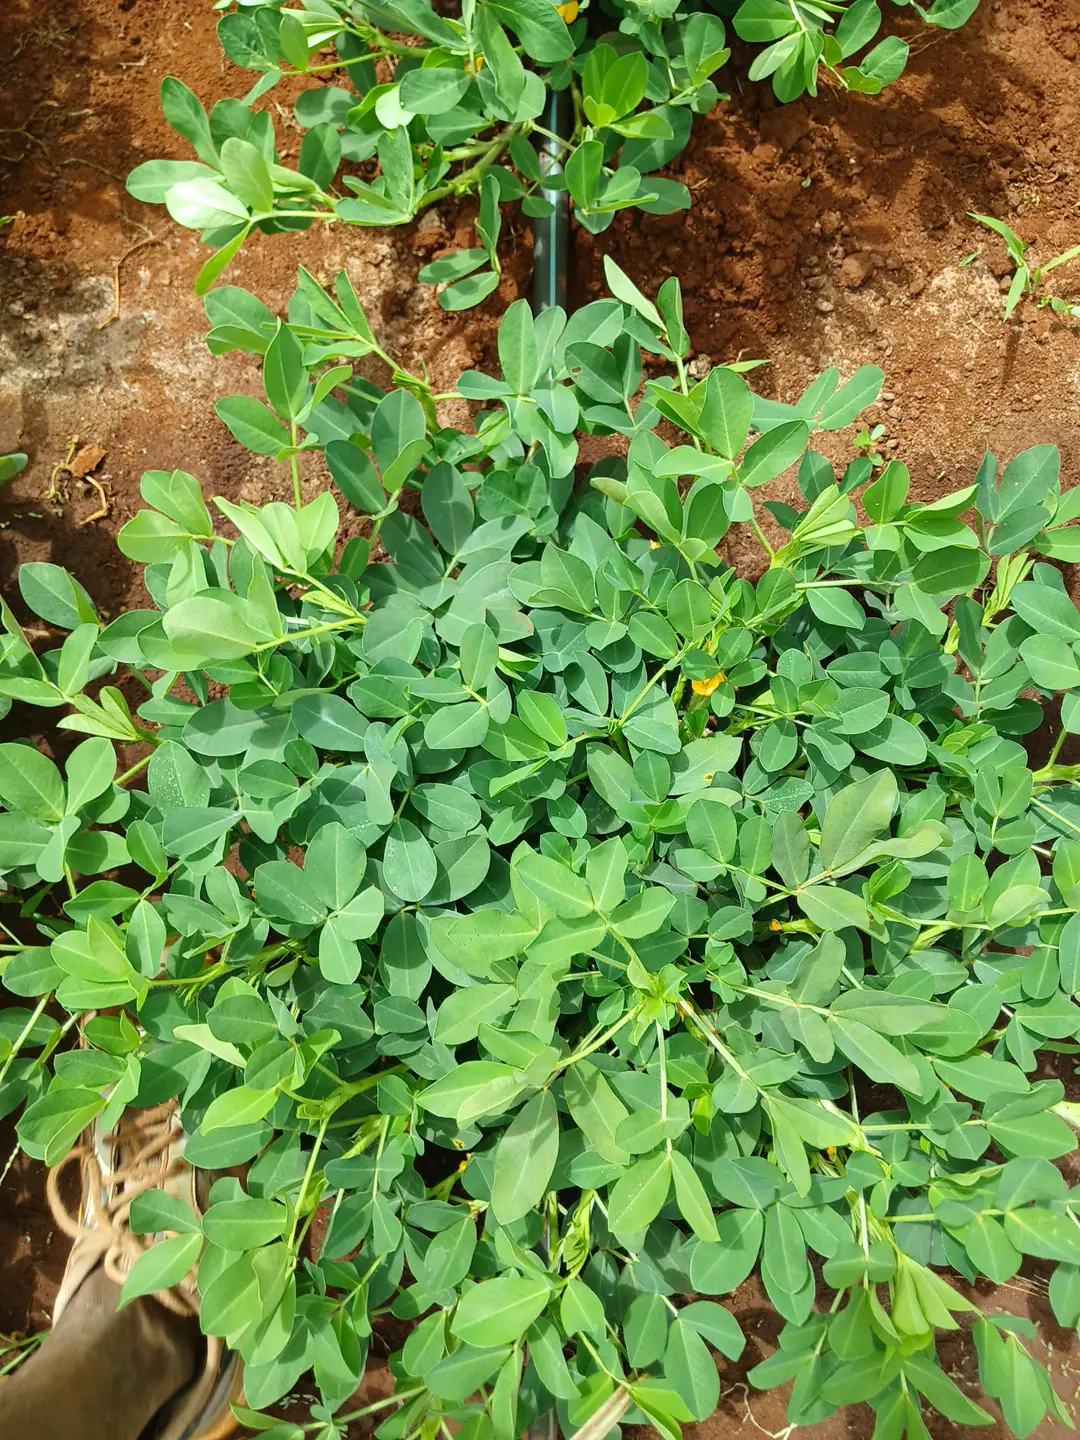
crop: groundnut
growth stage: flowering
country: Kenya
